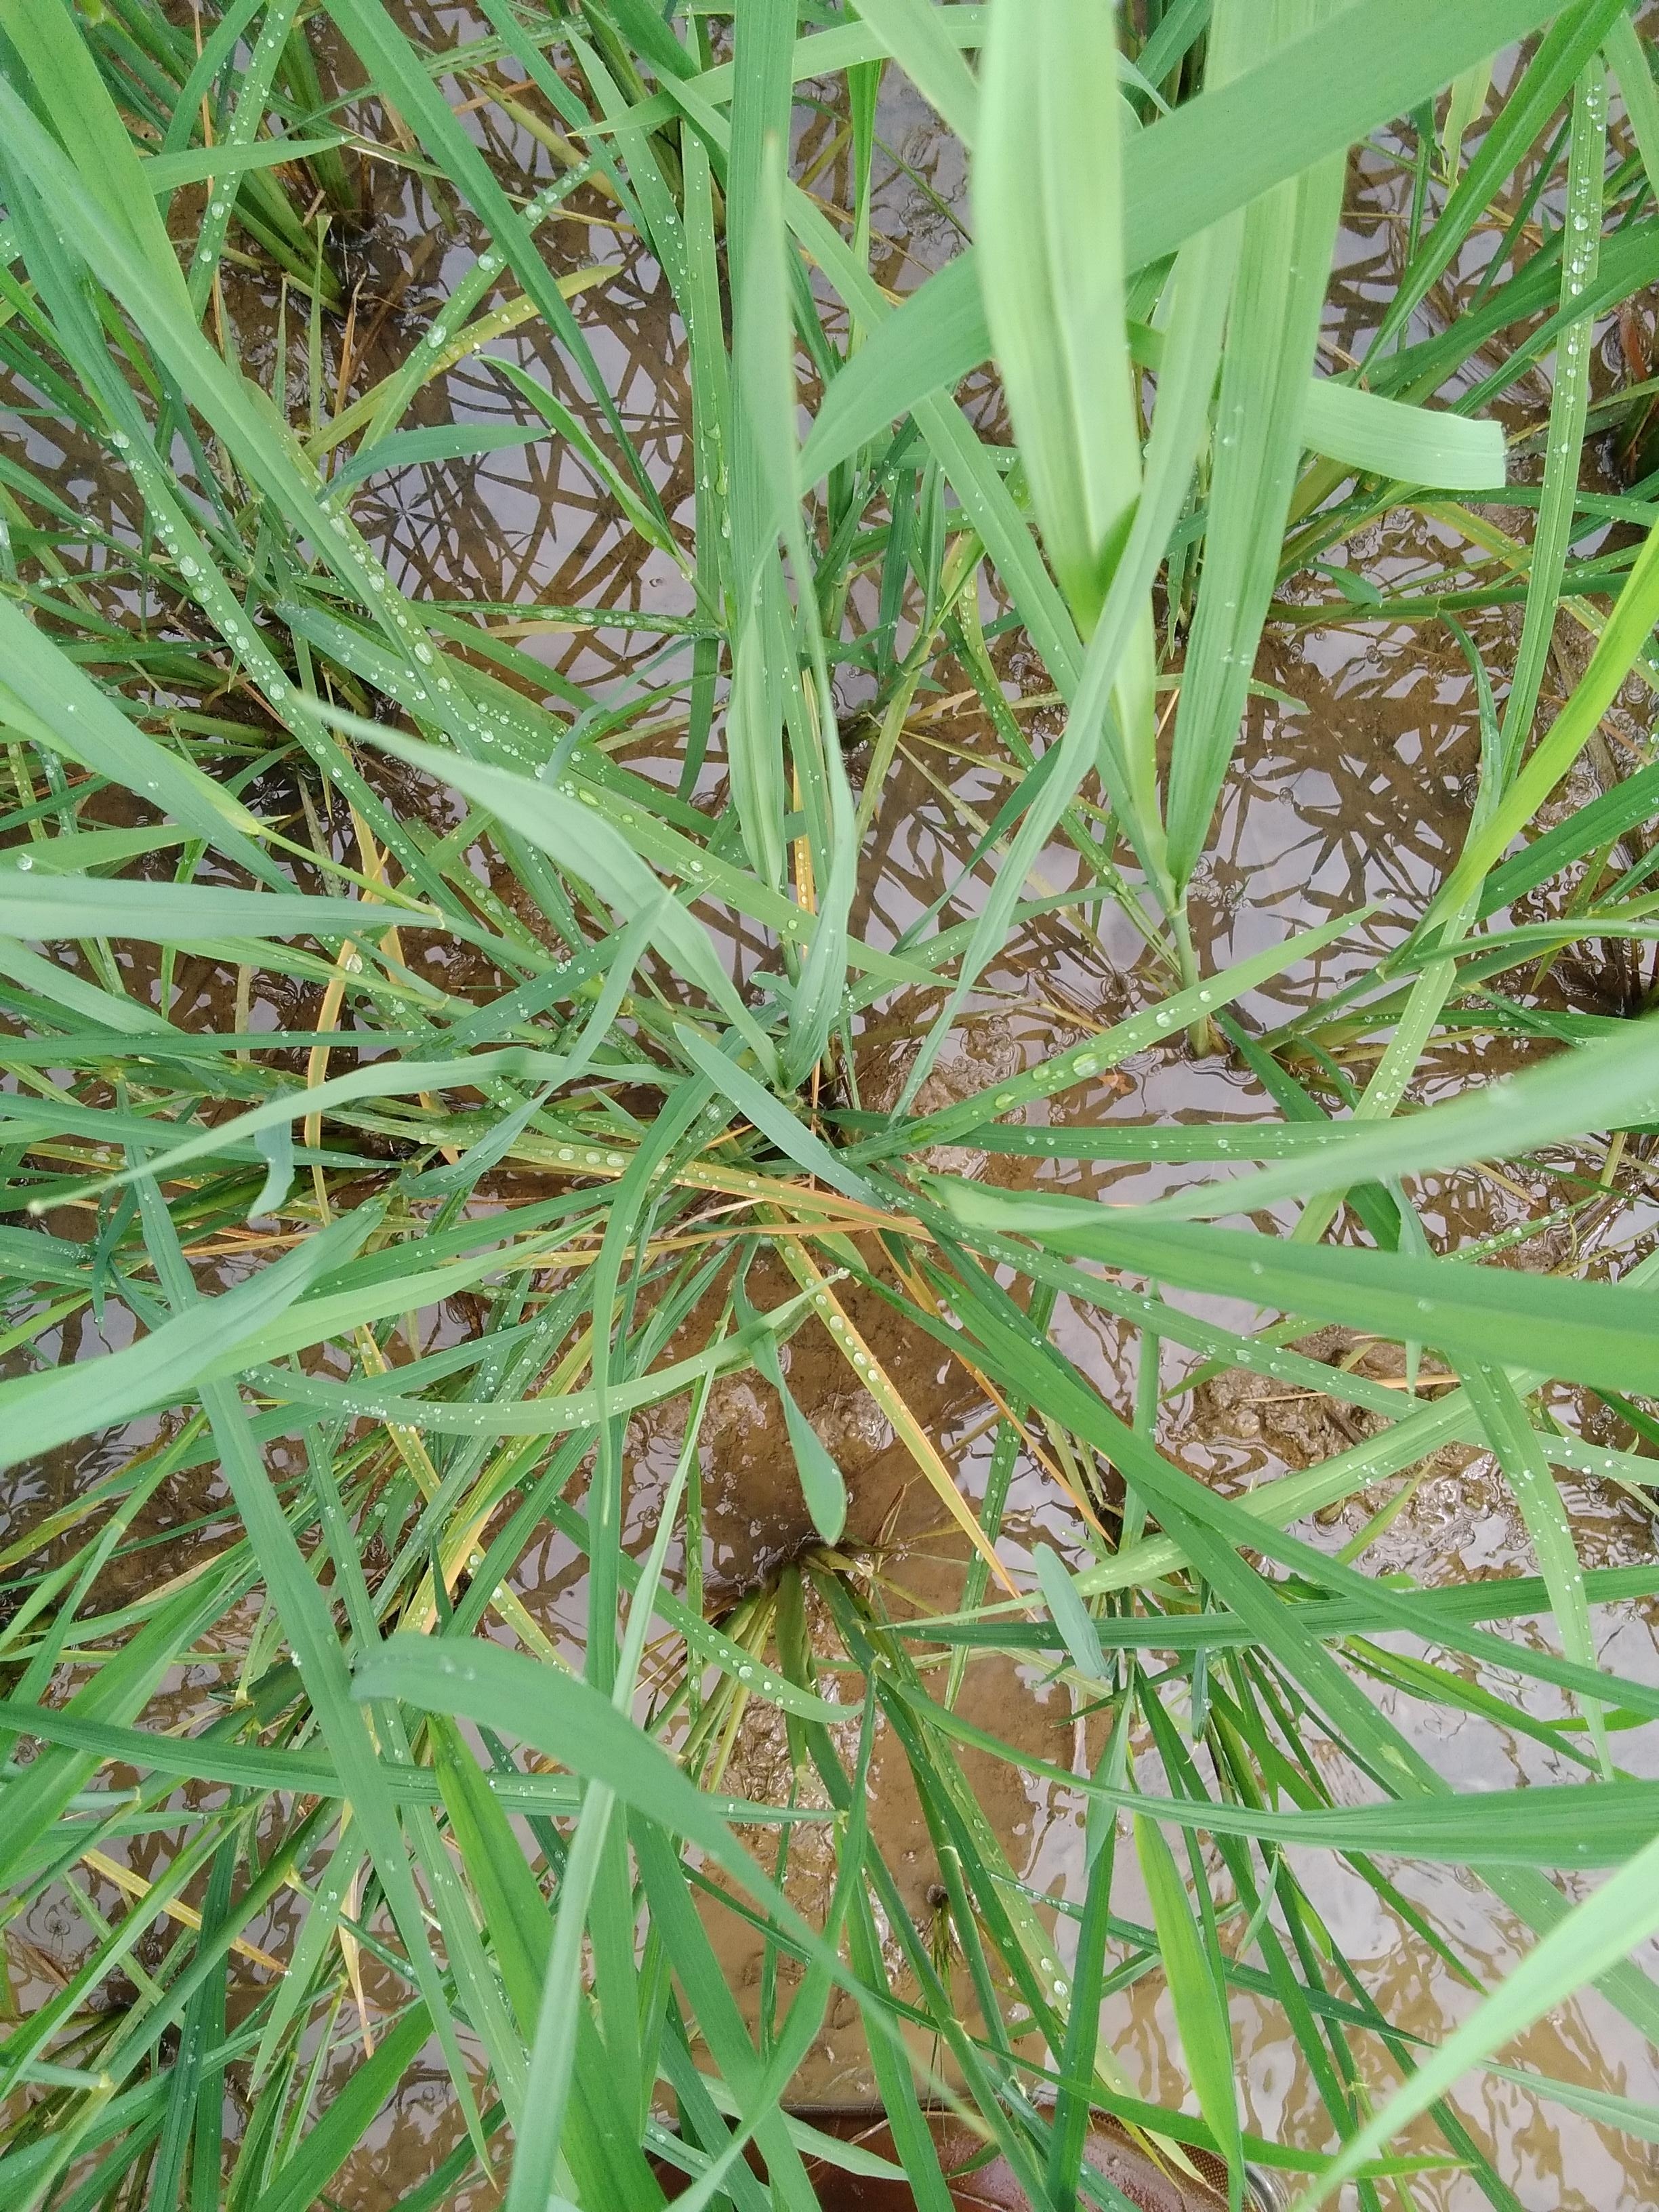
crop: rice
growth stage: elongation stem
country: Nigeria
